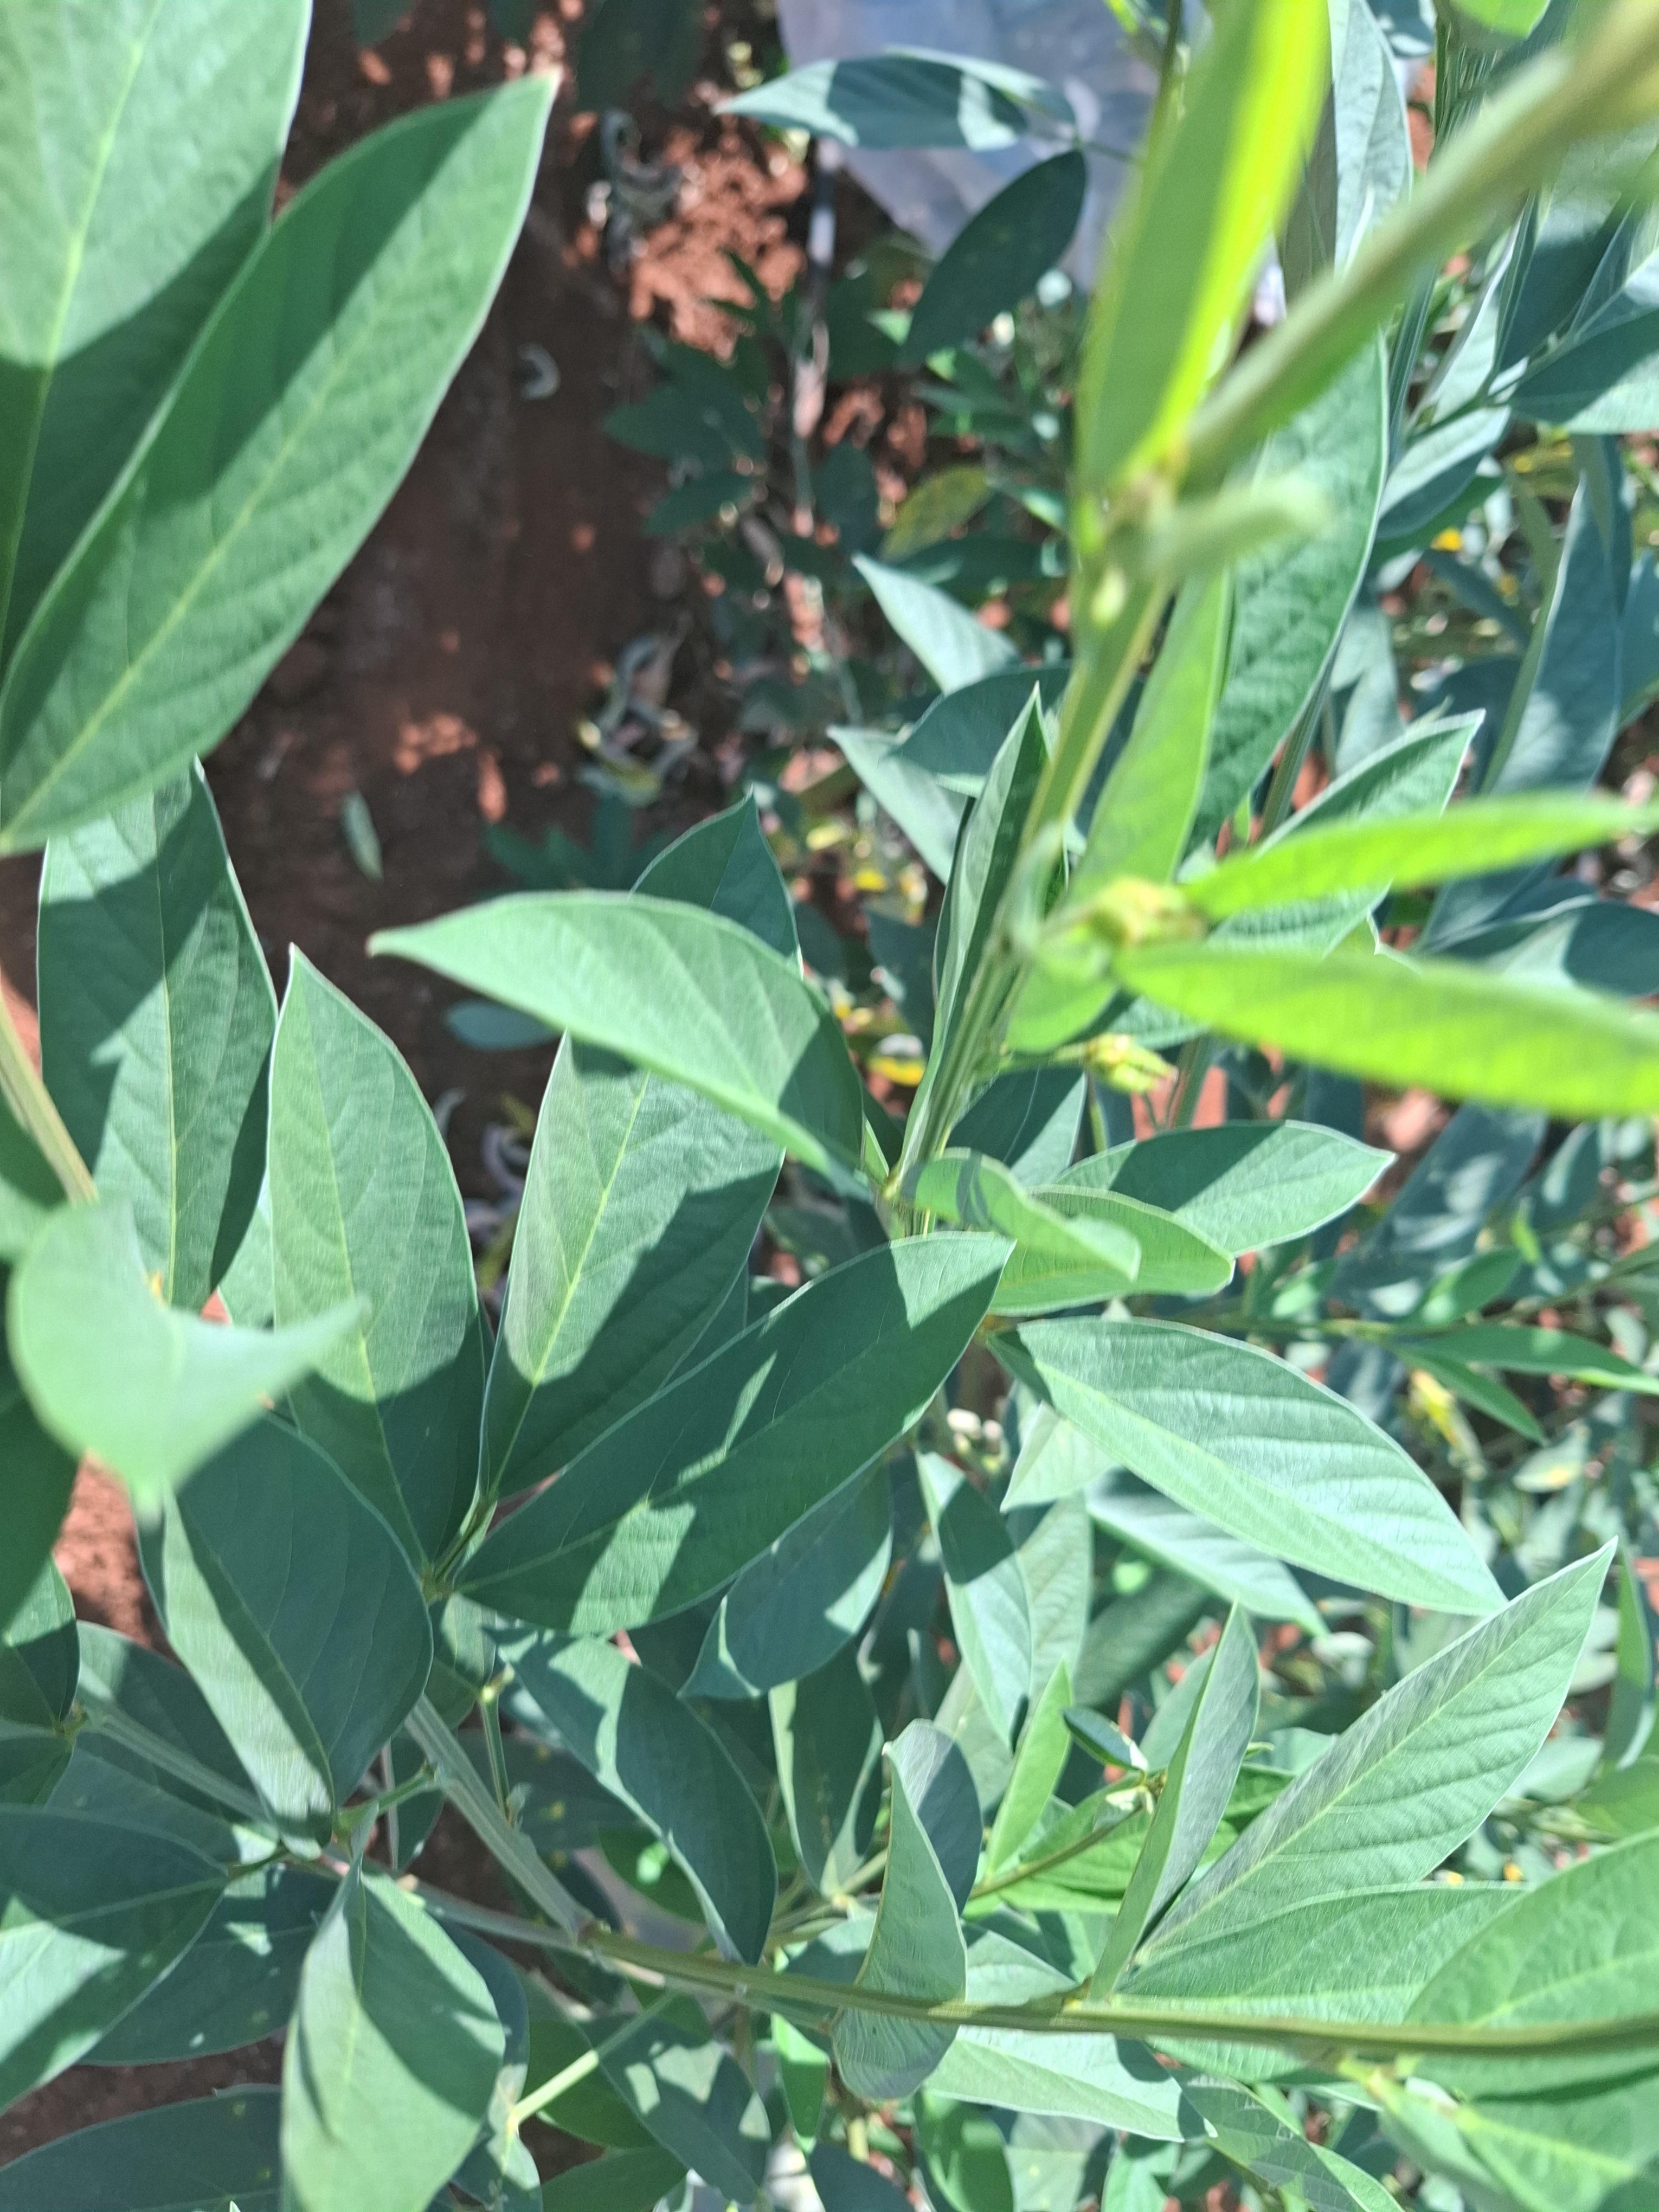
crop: pigeonpea
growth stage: development pod
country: Kenya
